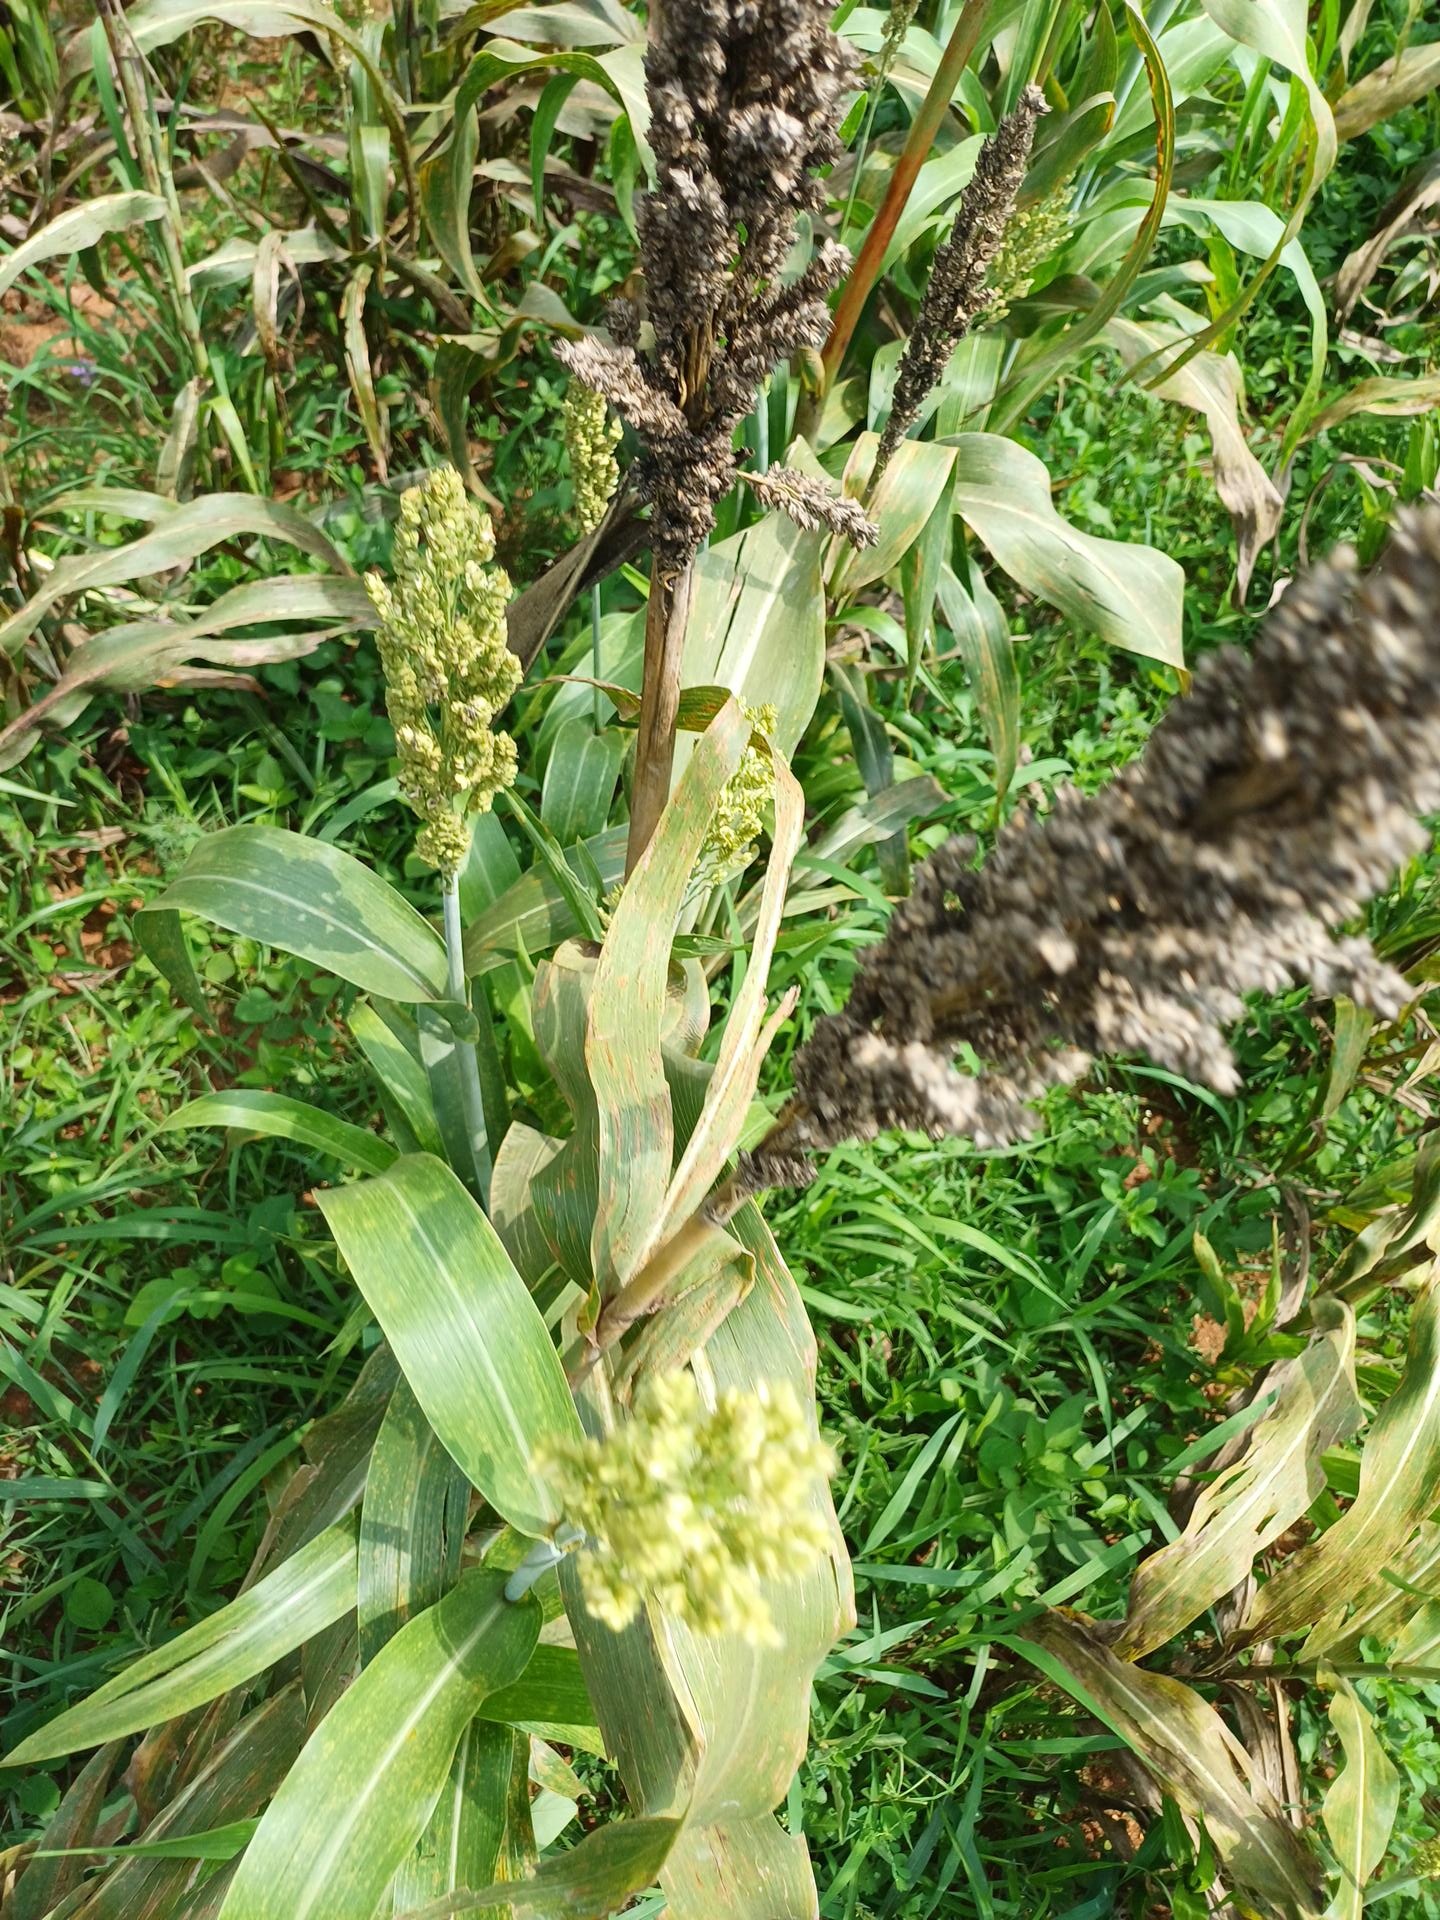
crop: sorghum
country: Kenya
